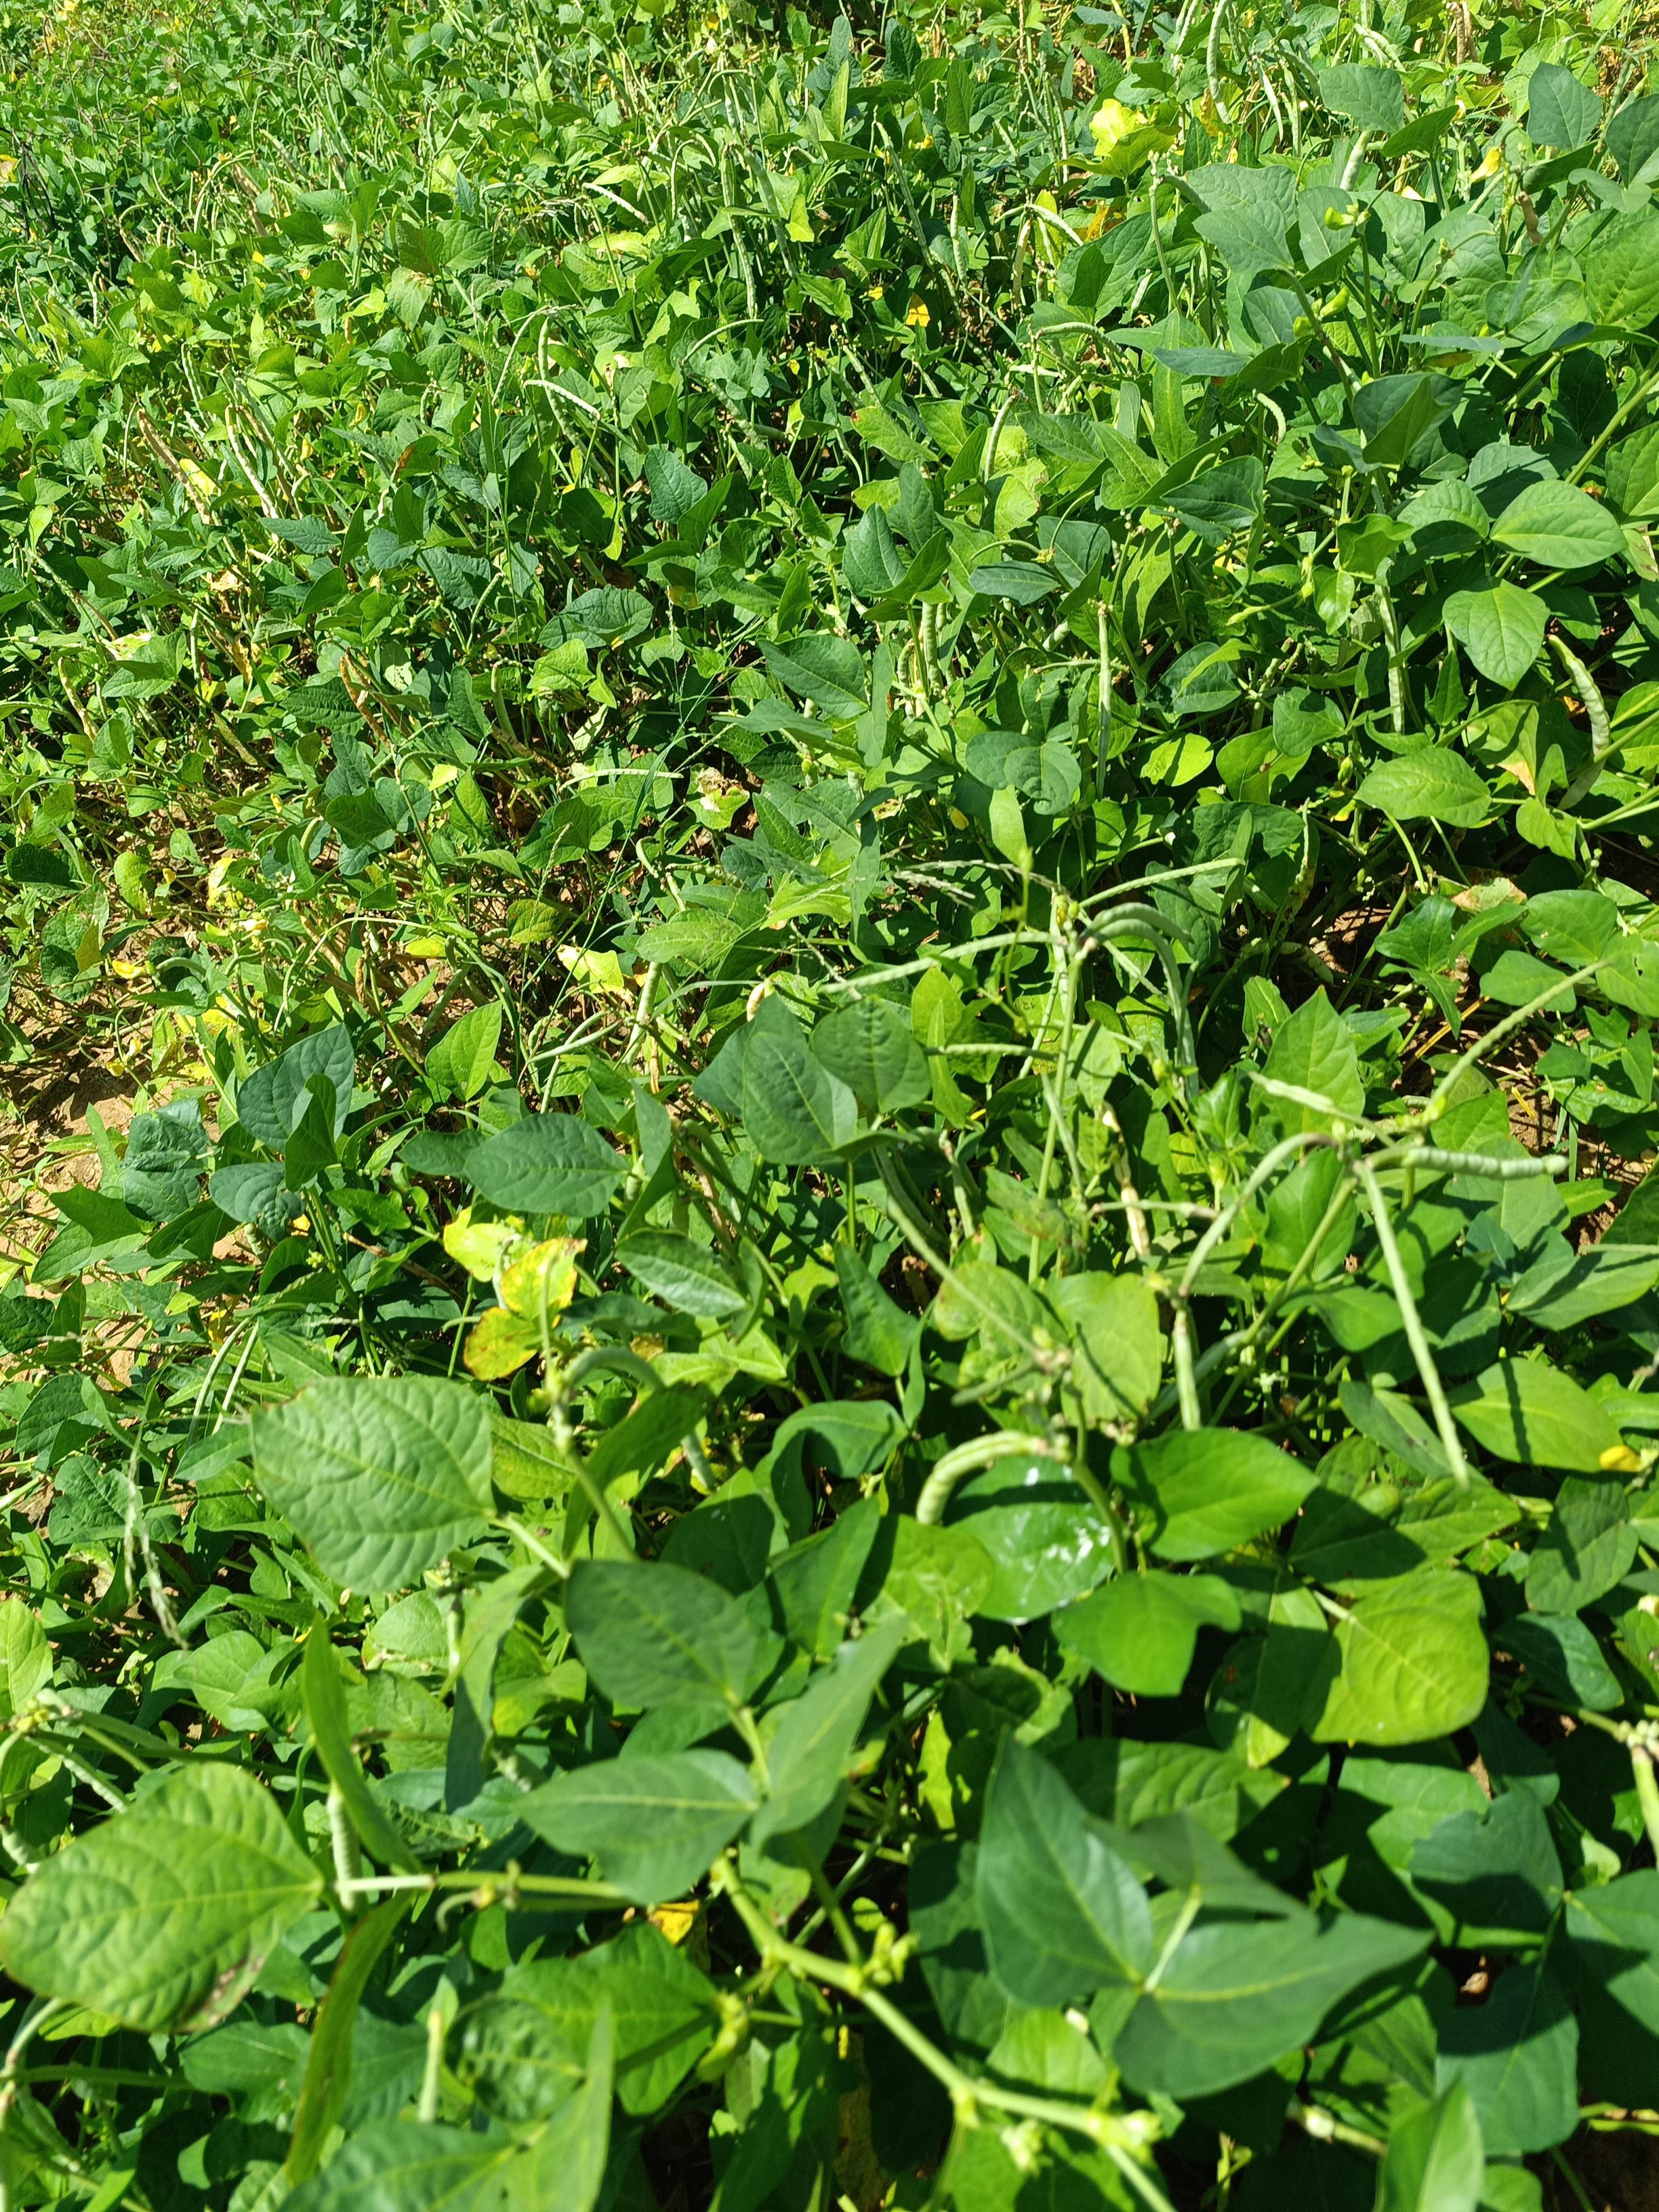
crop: cowpea
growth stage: maturity
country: Nigeria
